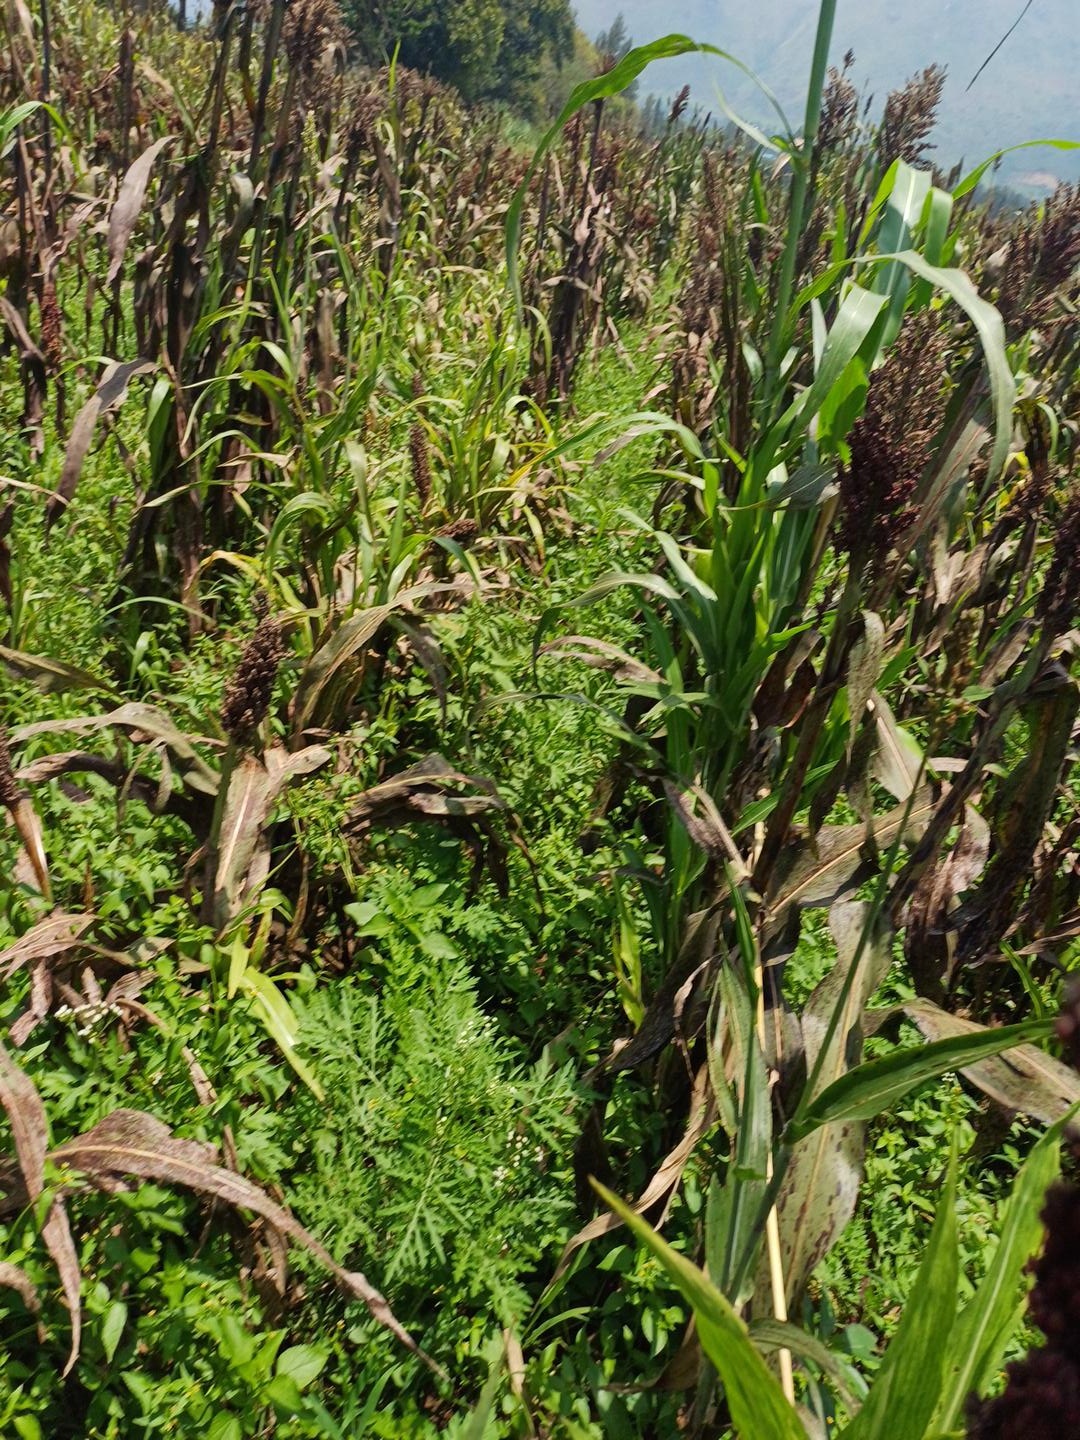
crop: sorghum
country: Kenya
